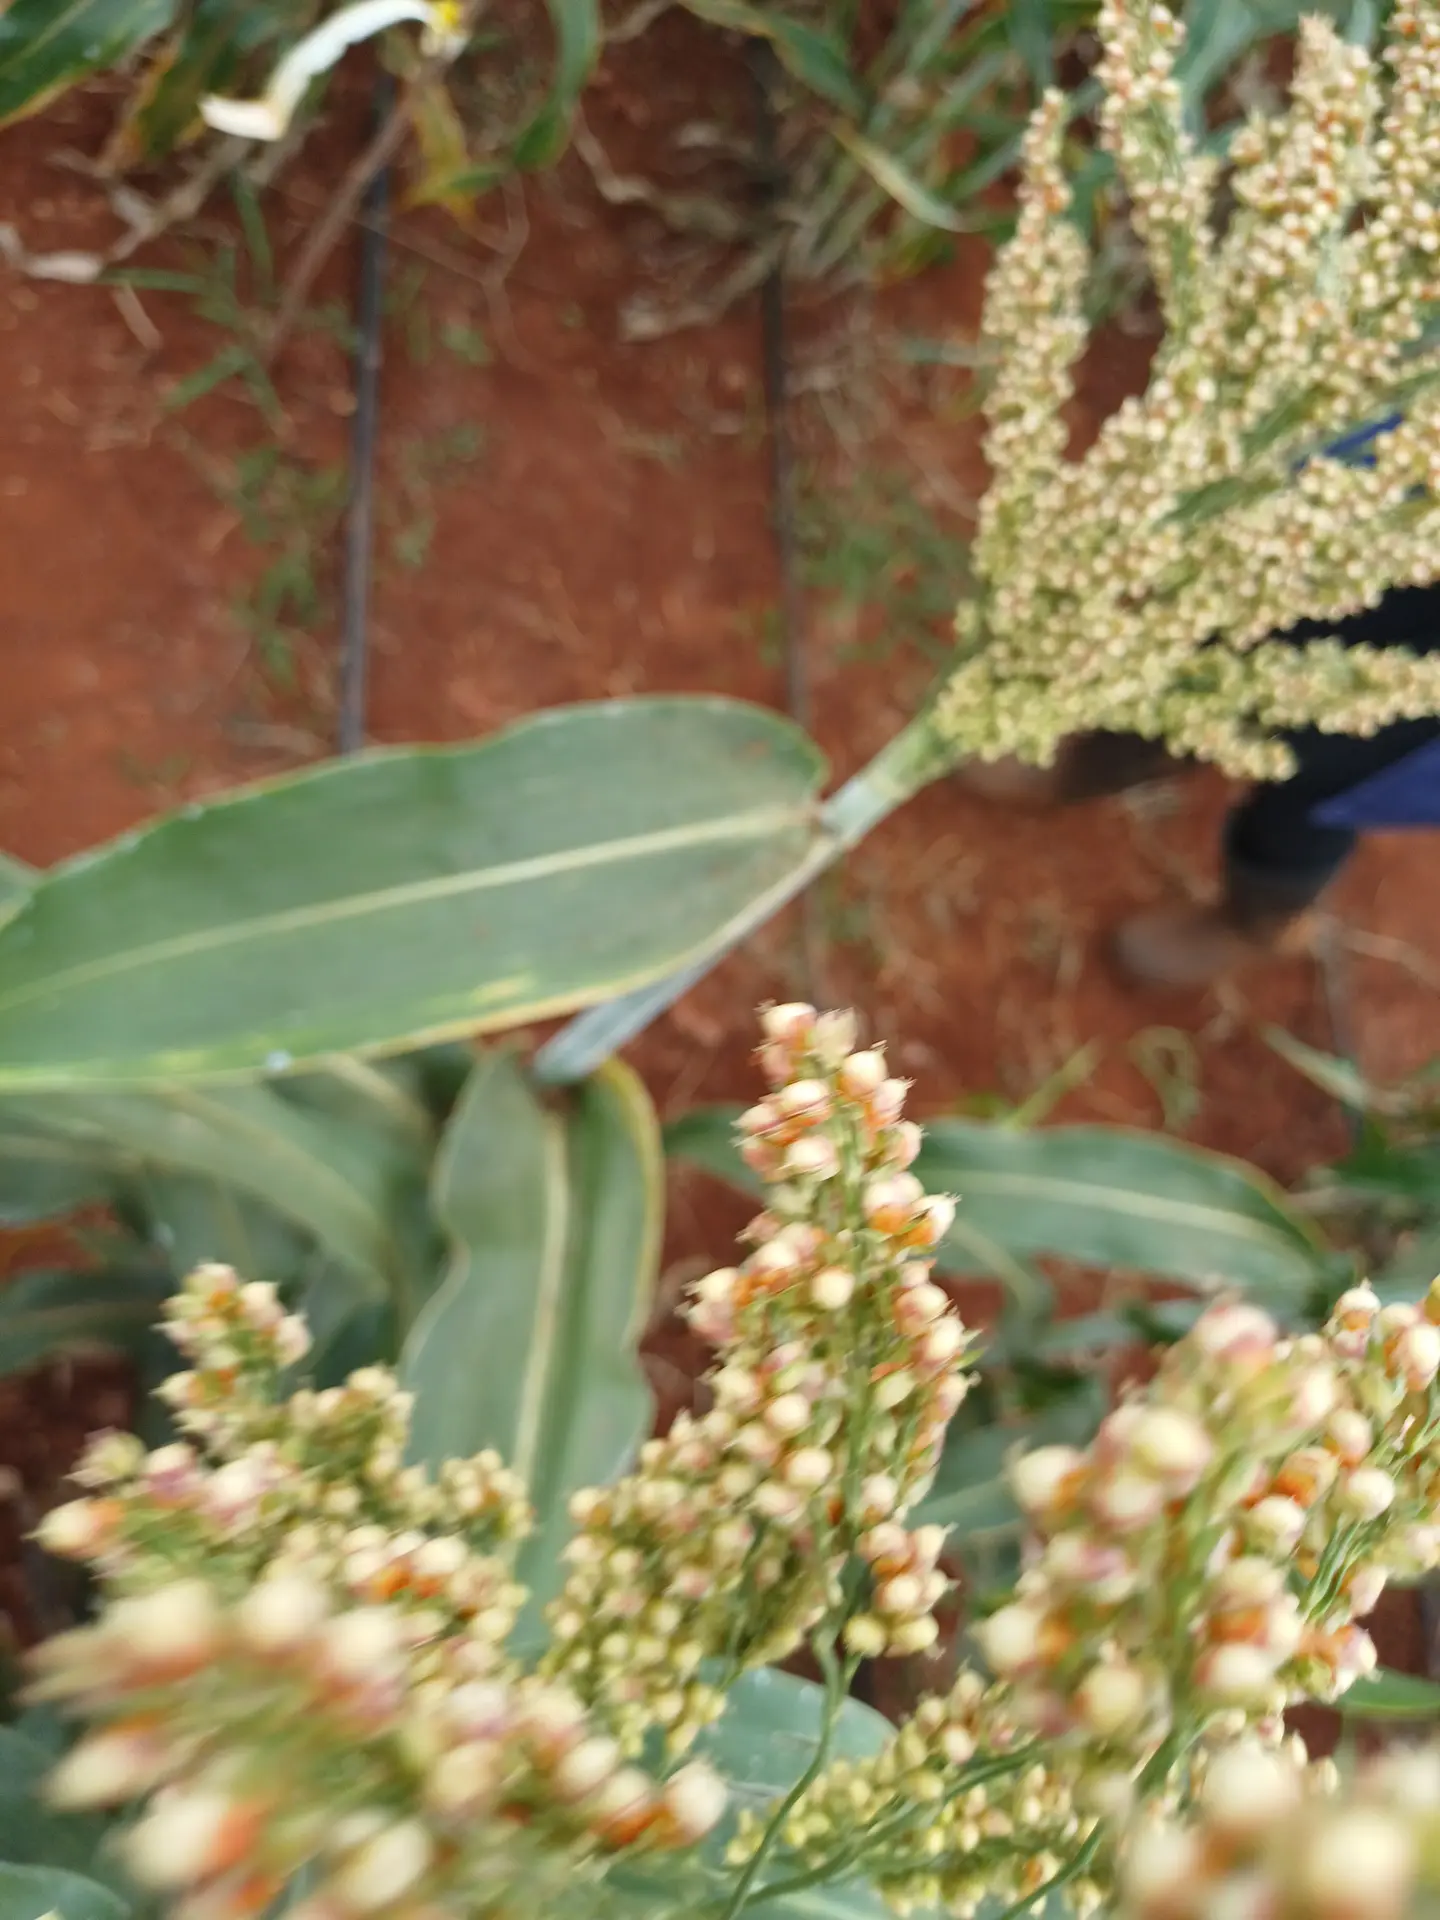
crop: sorghum
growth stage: filling grain
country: Kenya
